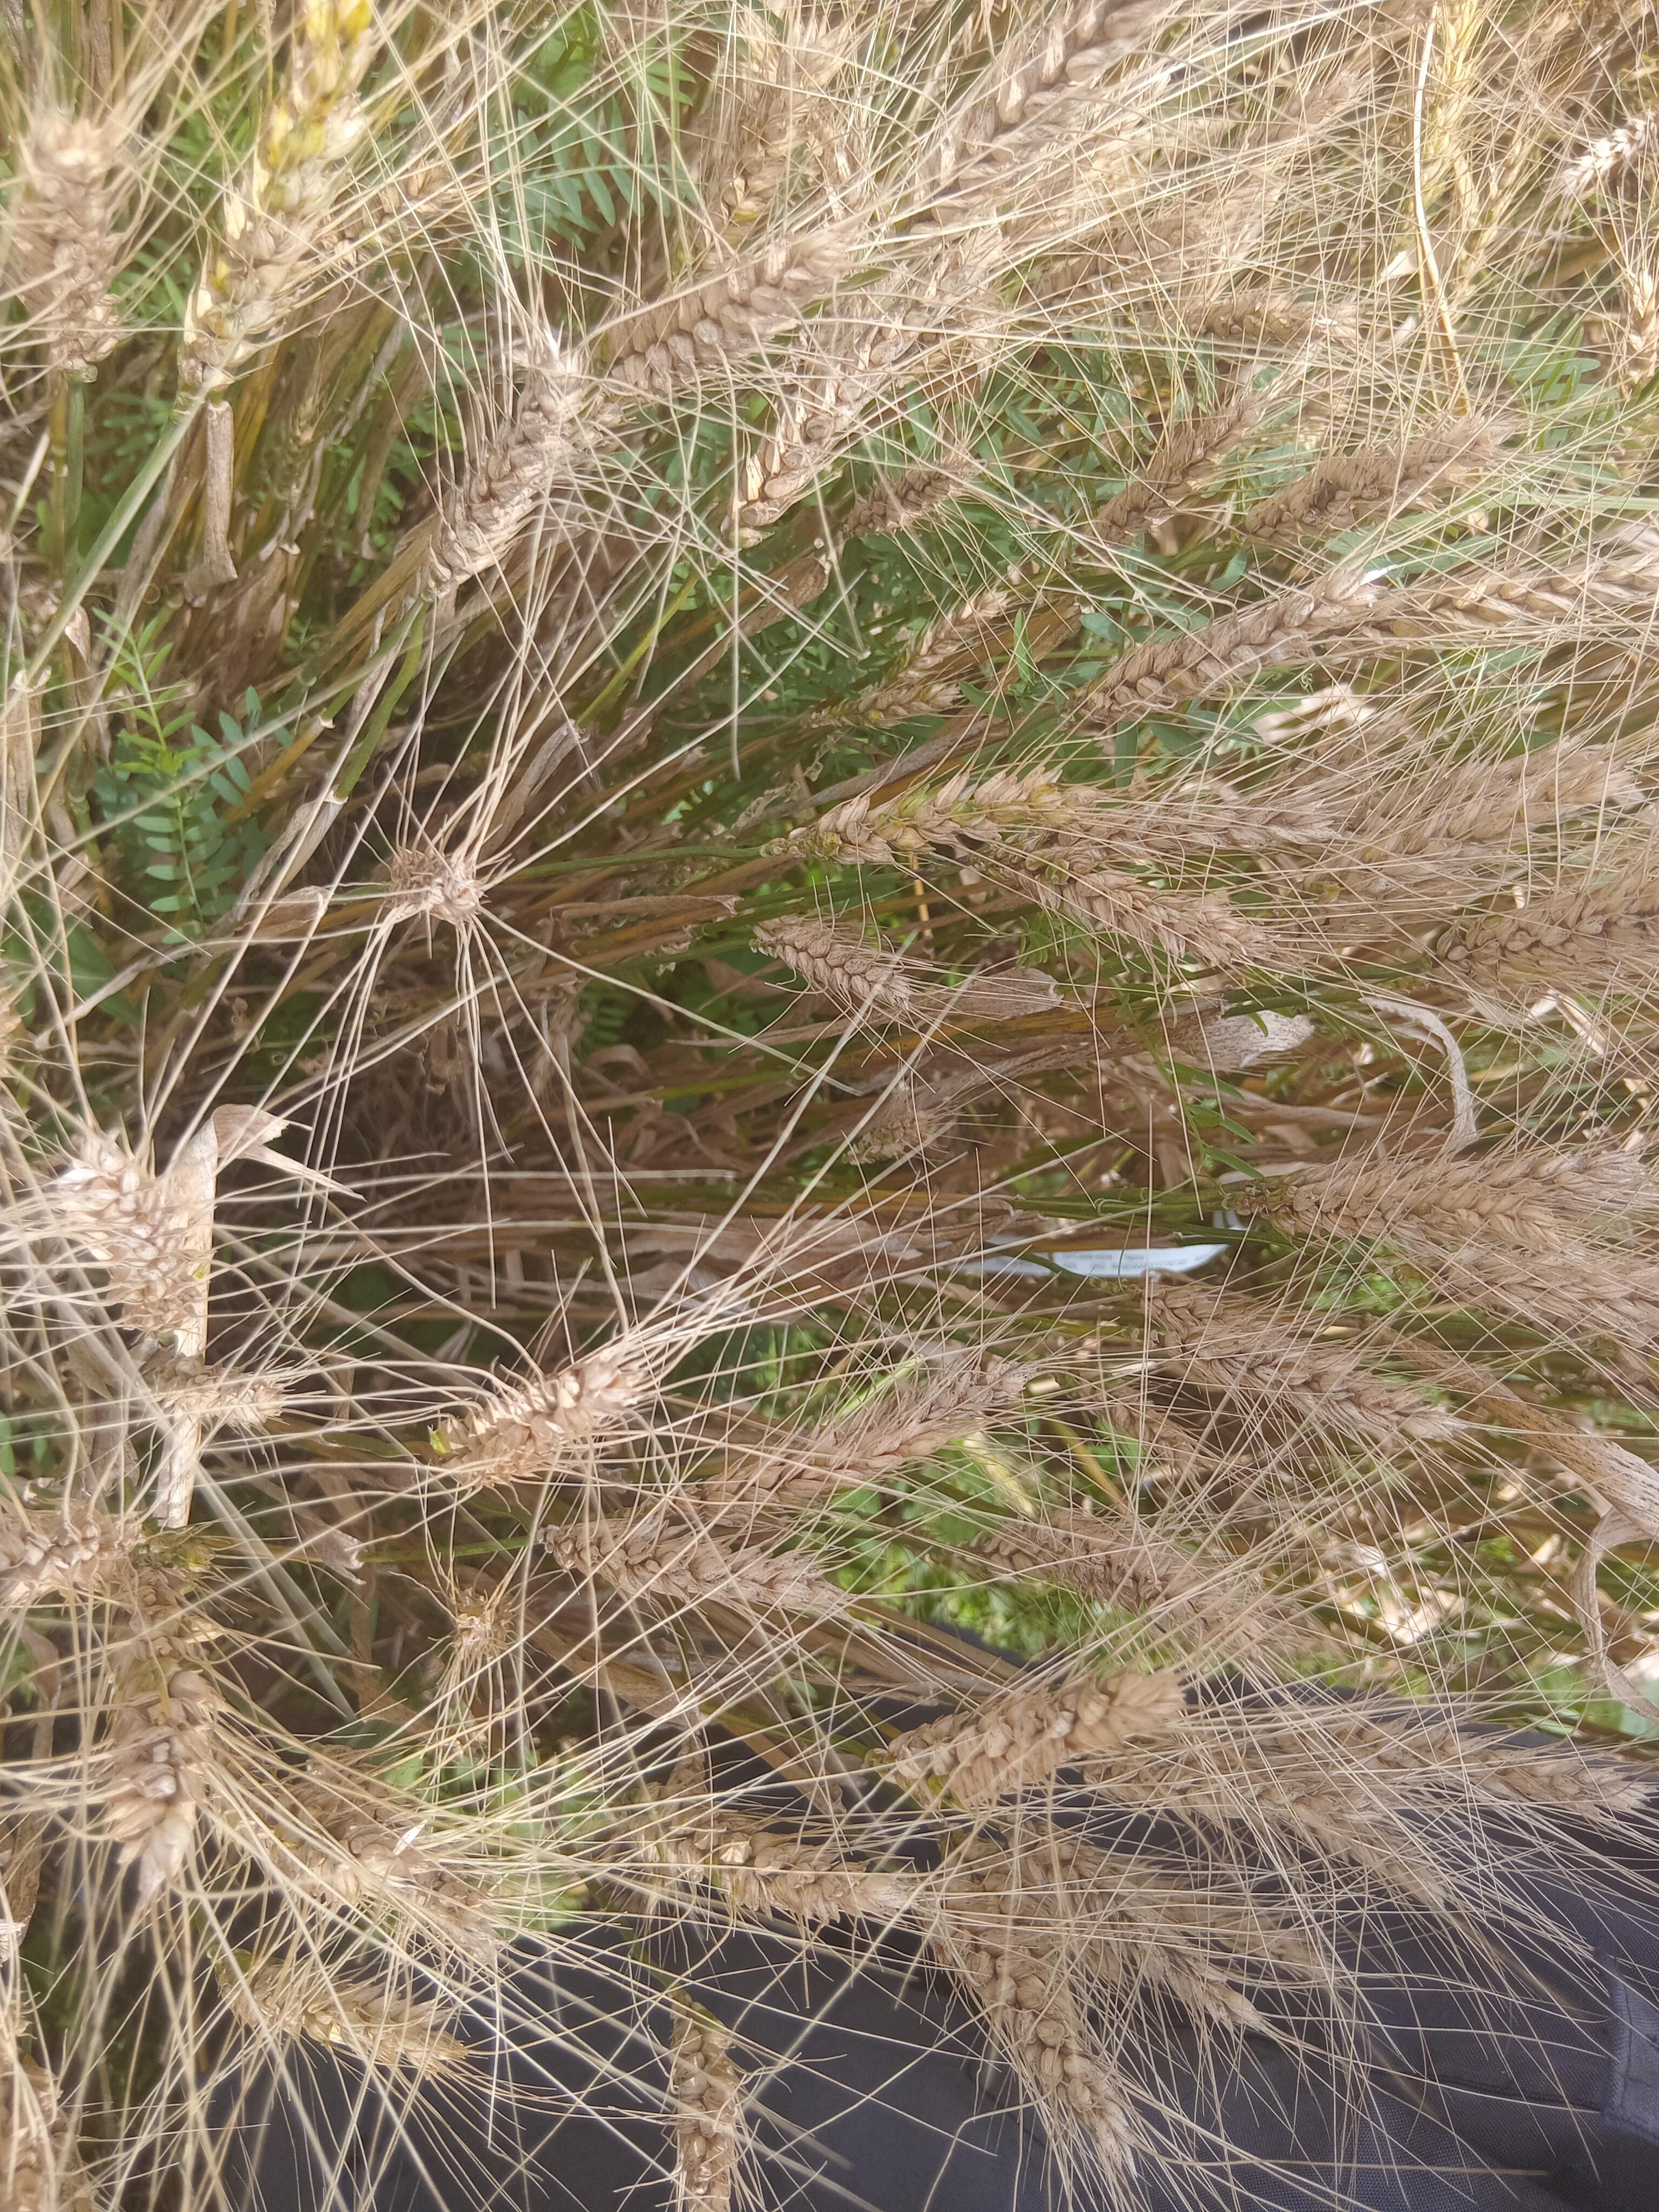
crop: wheat
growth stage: maturity
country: Kenya
